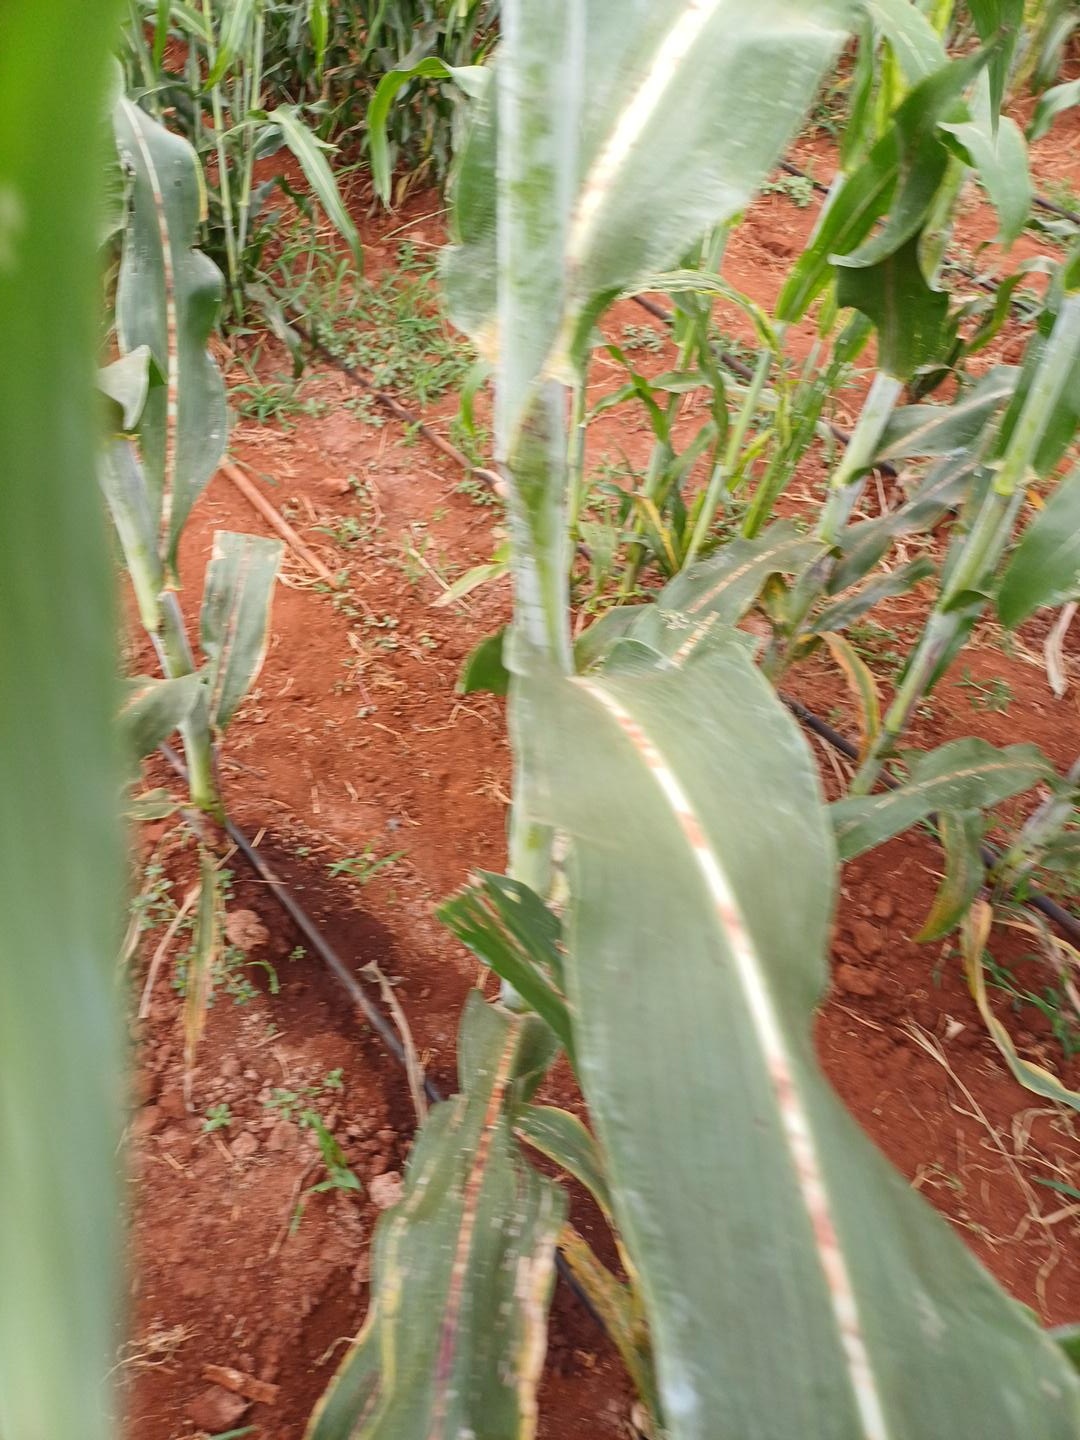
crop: sorghum
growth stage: vegetative
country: Kenya
